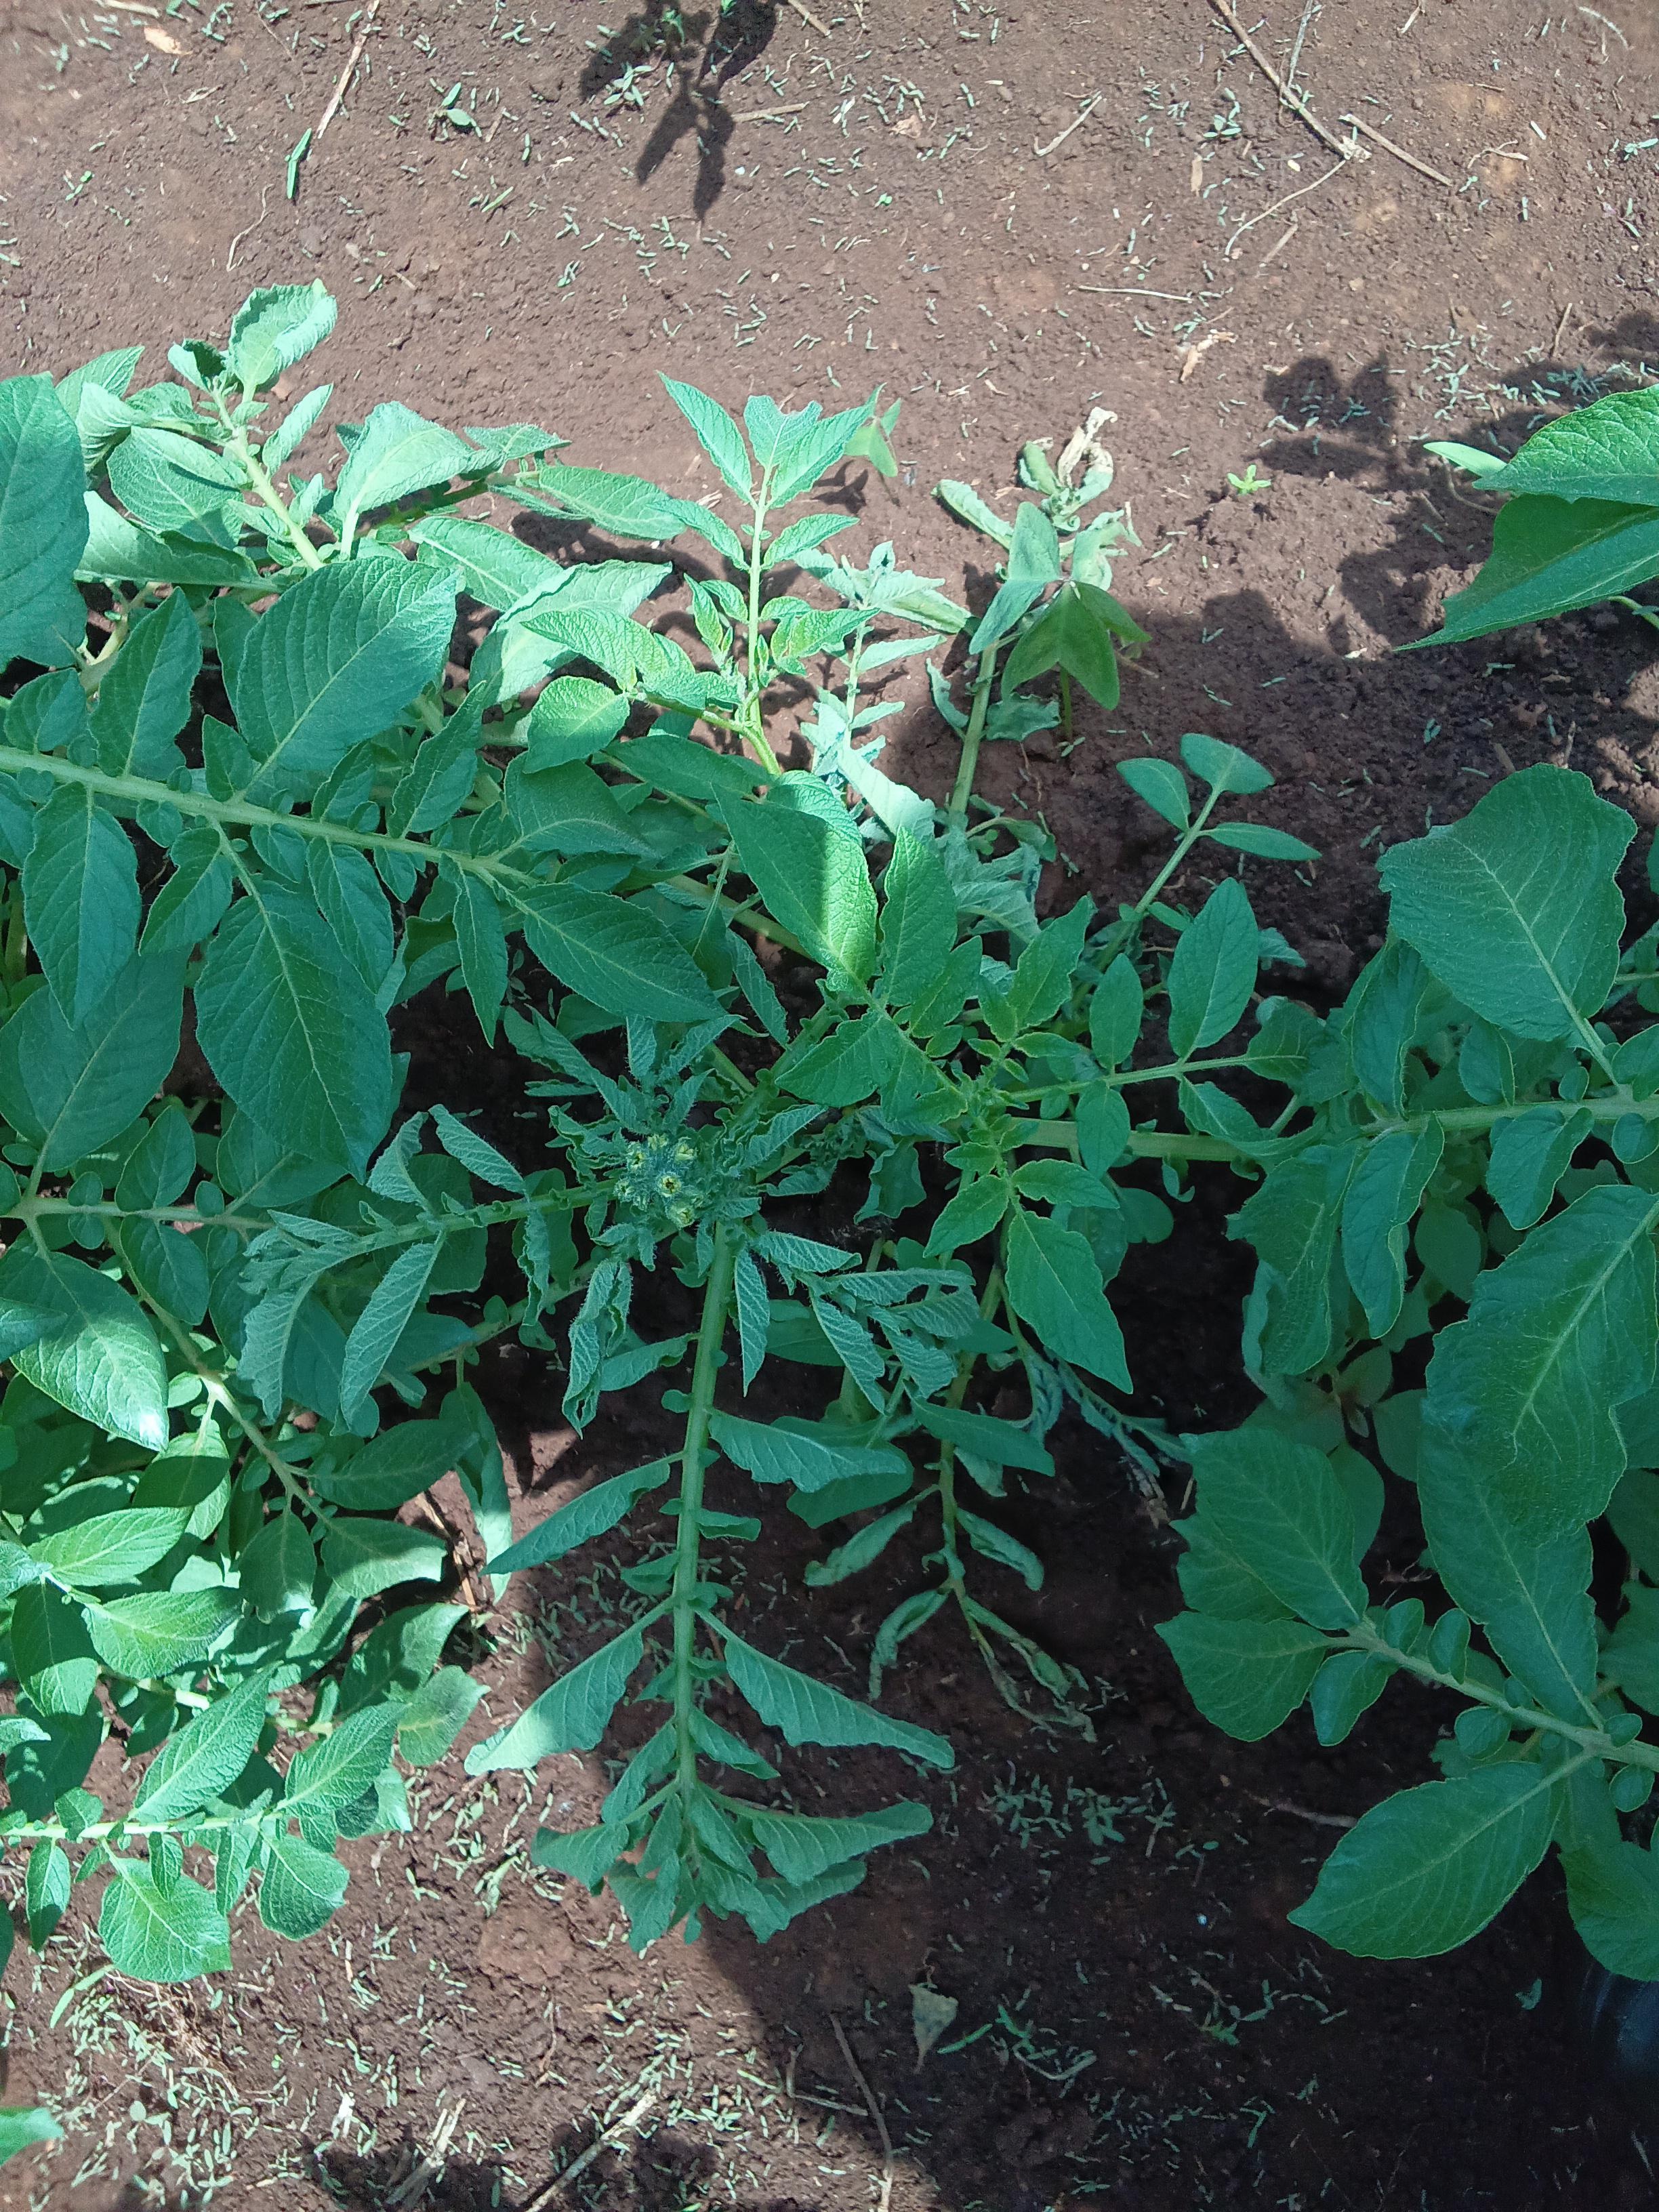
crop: potato
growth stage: vegetative
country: Kenya
